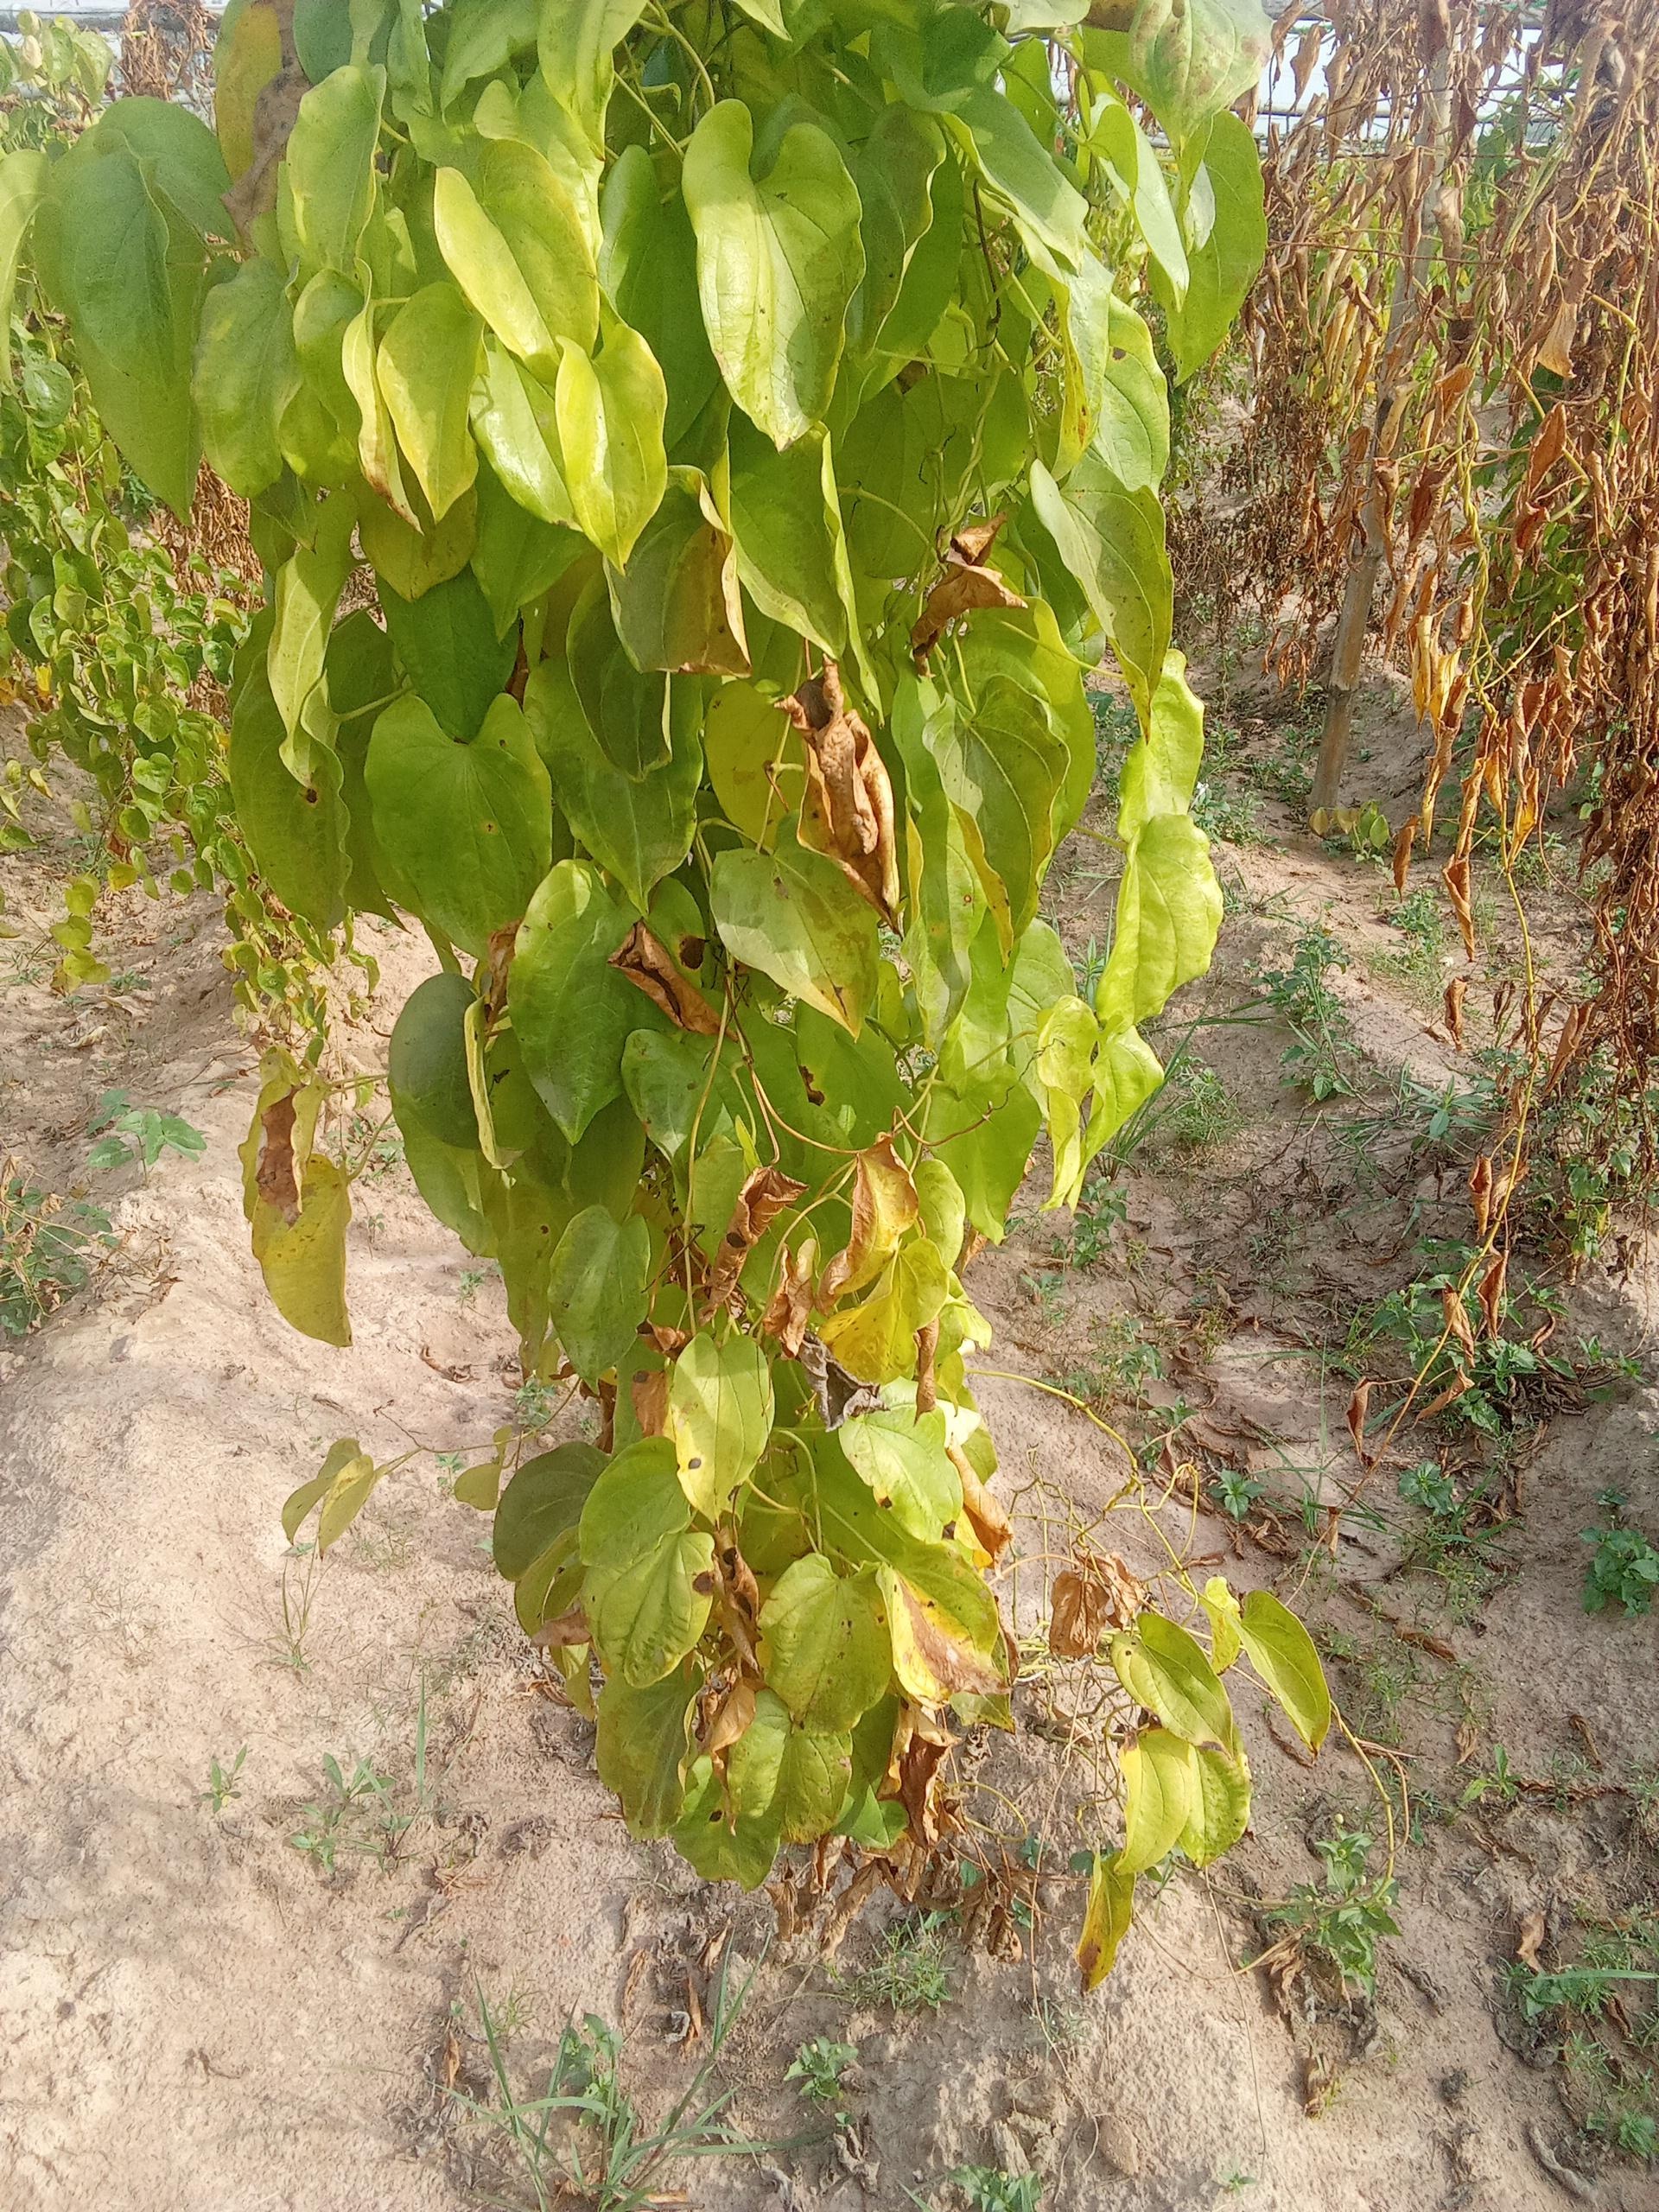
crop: yam
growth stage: maturity
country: Nigeria
